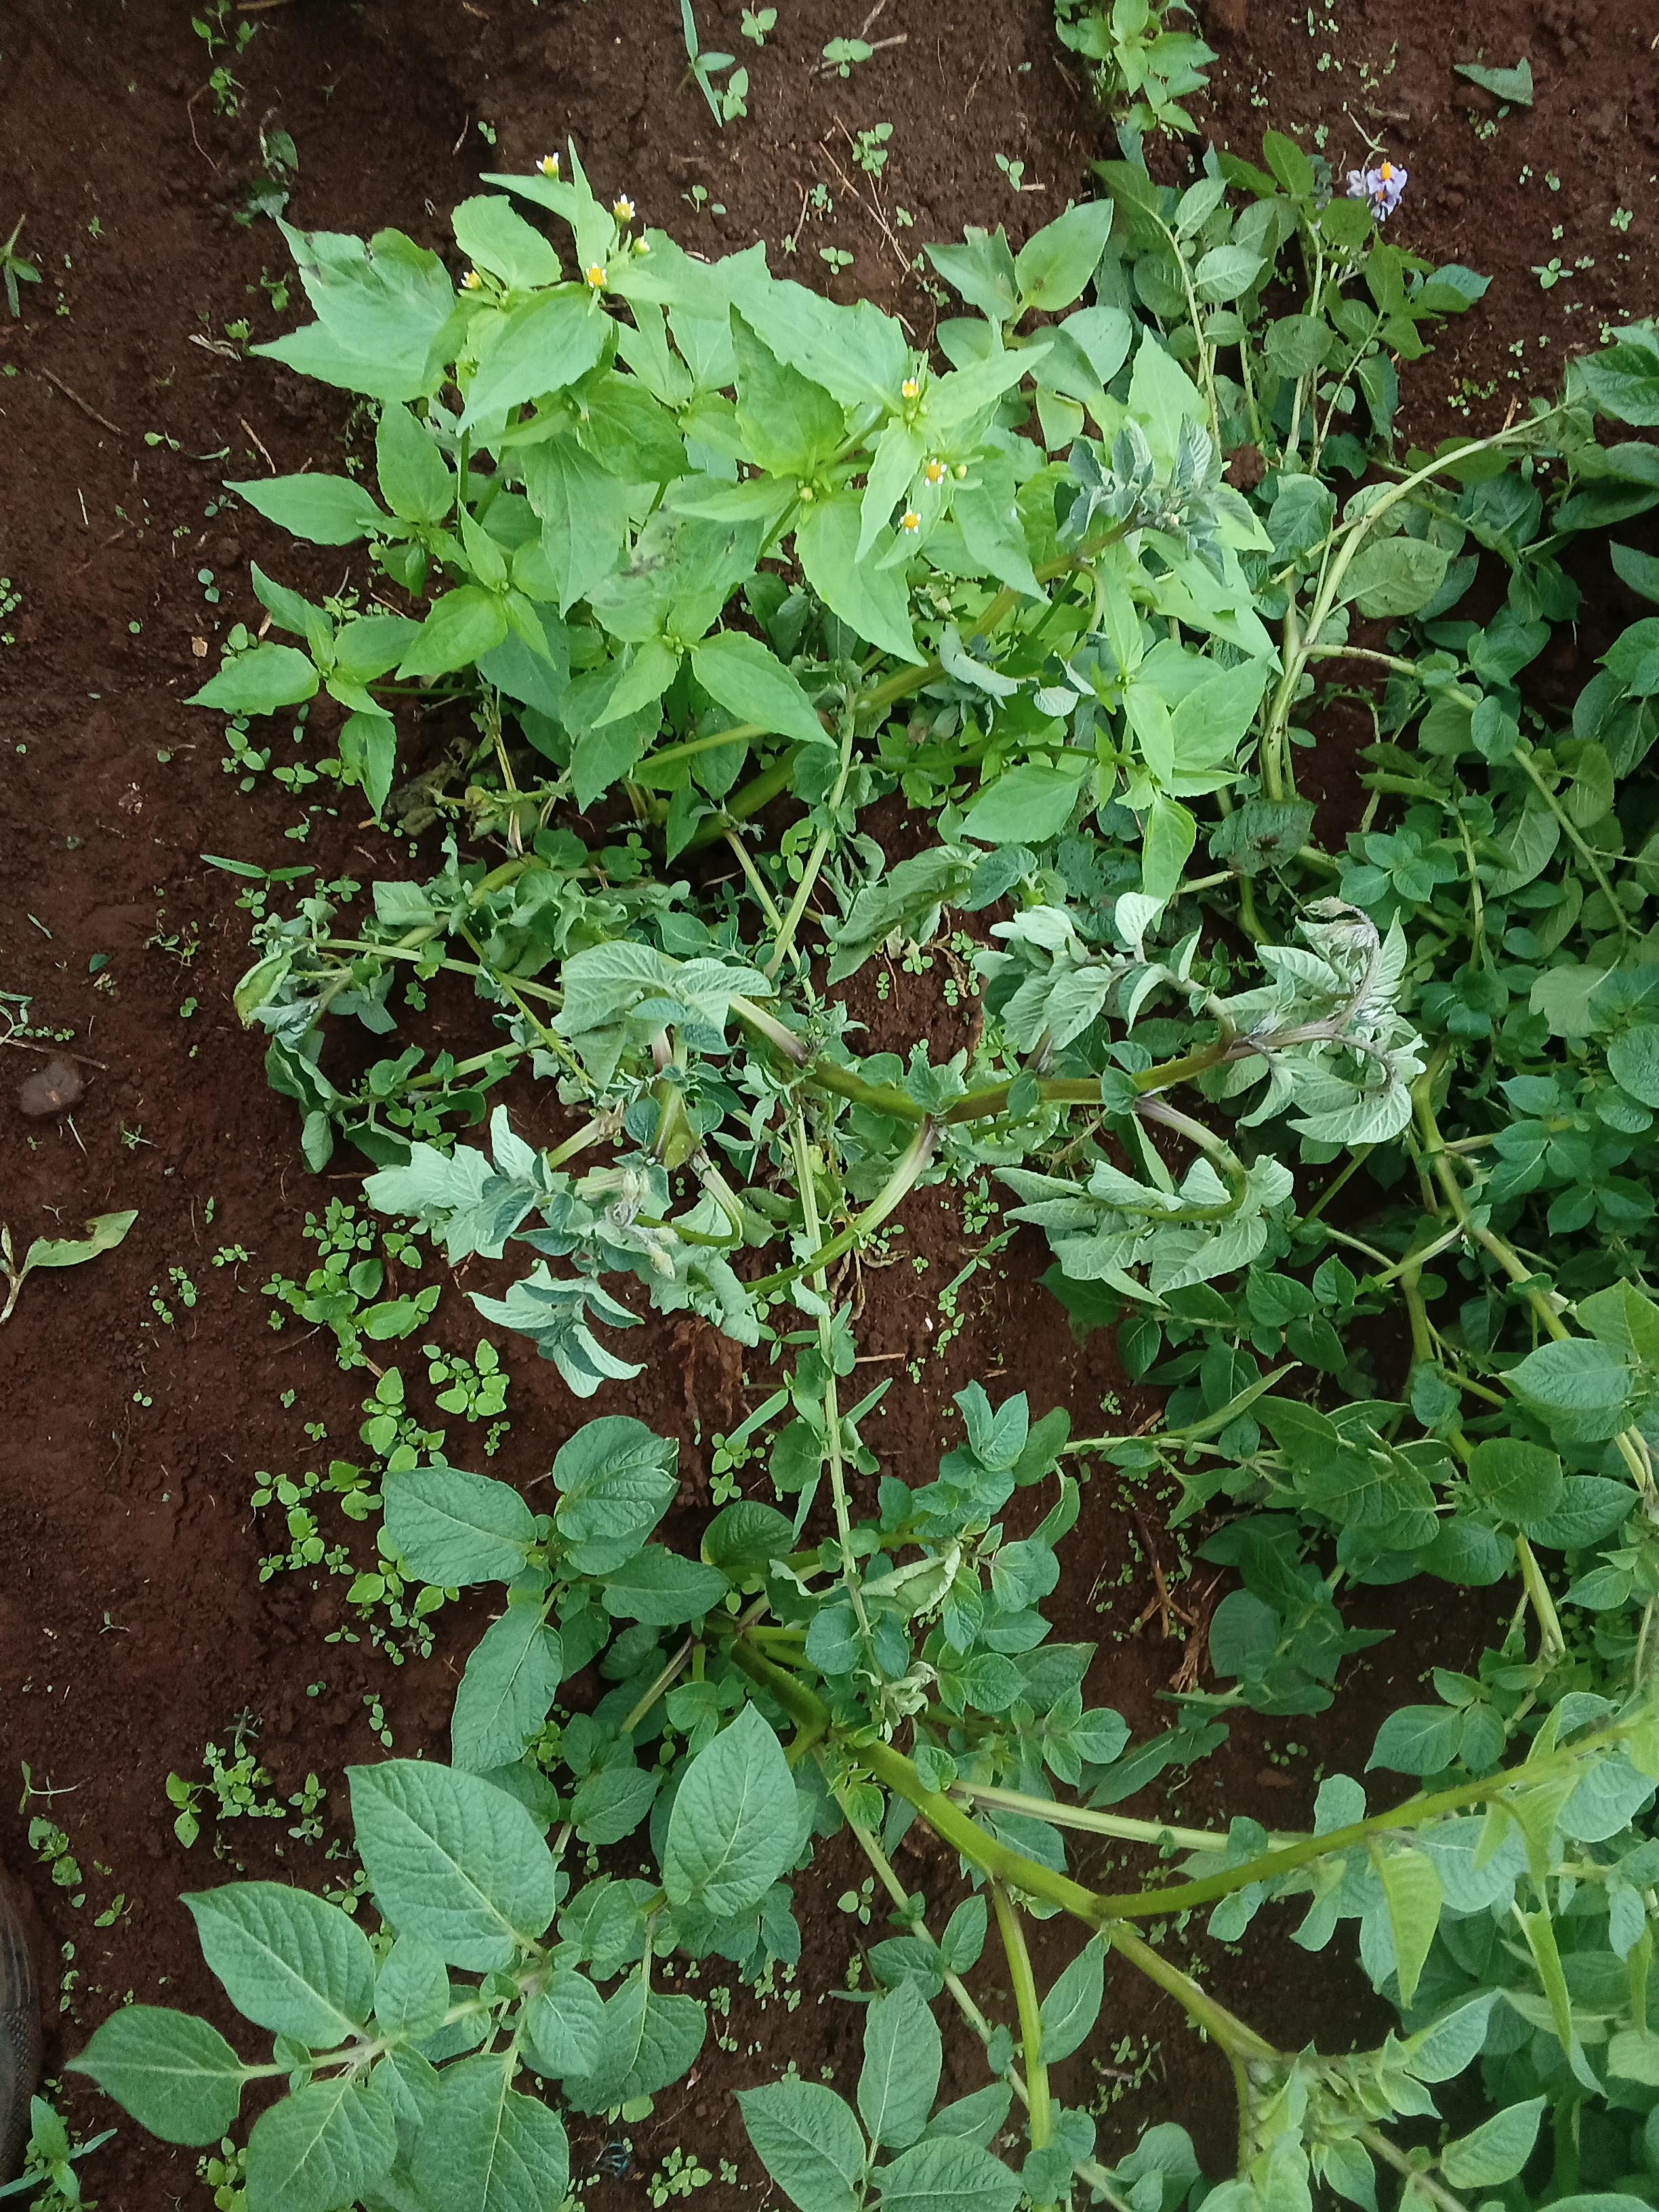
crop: potato
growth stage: flowering
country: Kenya
